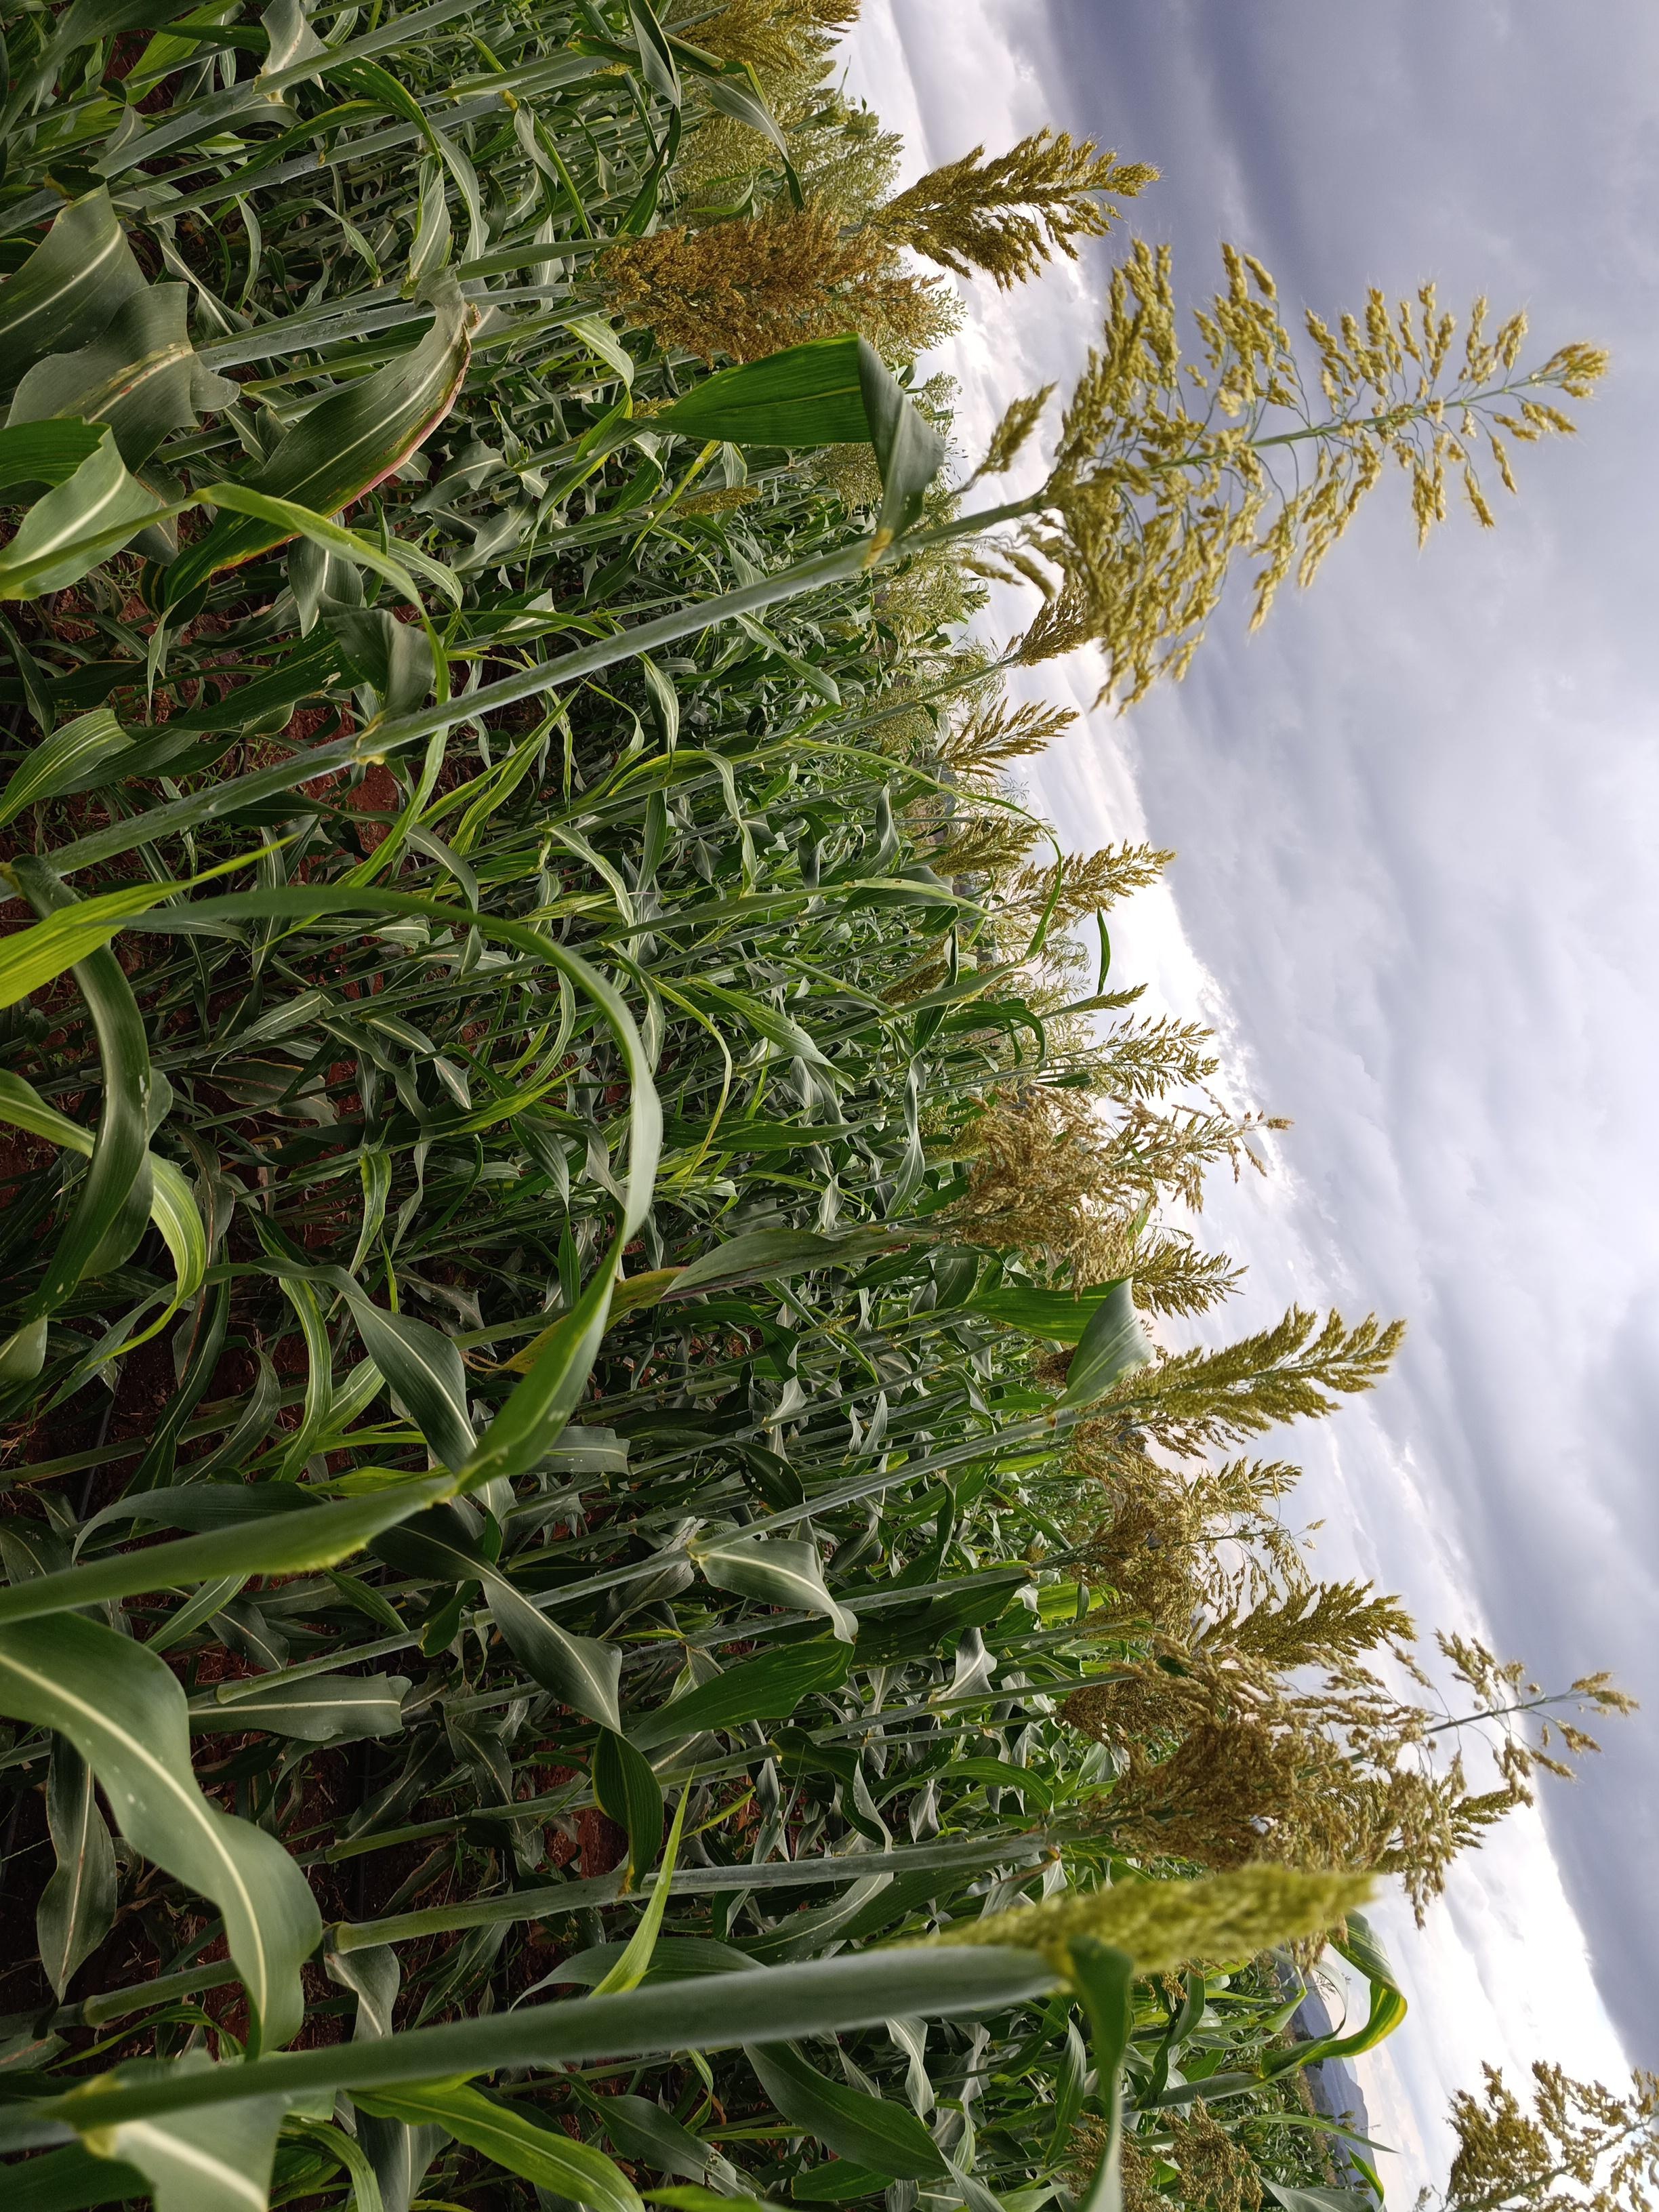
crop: sorghum
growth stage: flowering
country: Kenya
